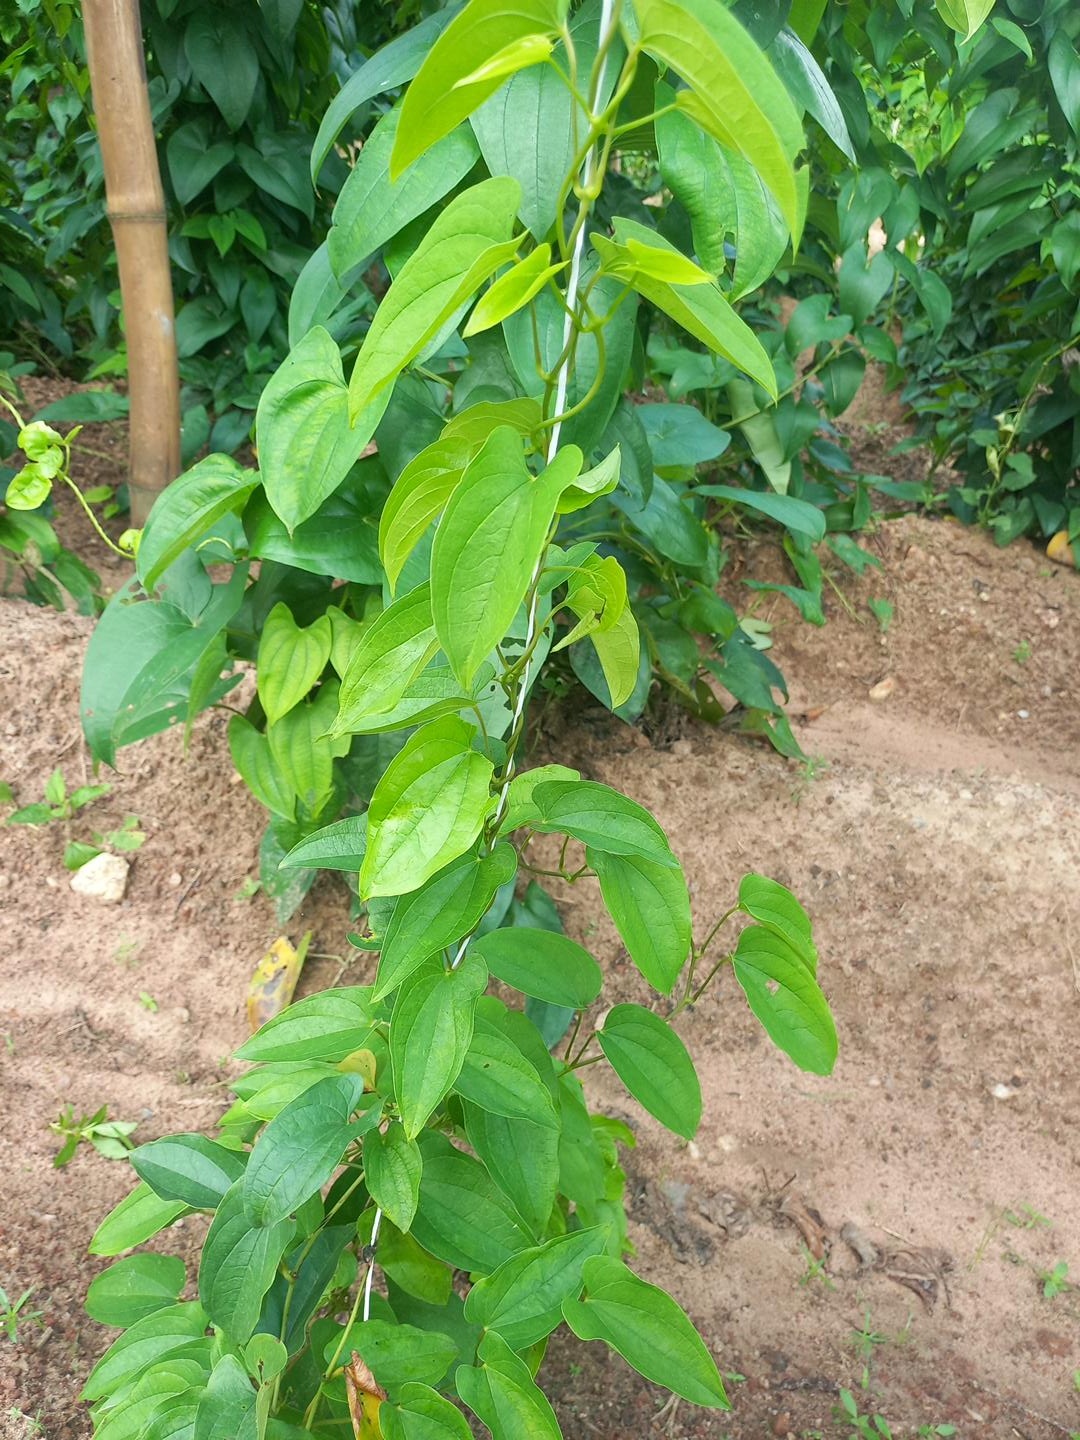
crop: yam
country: Nigeria
